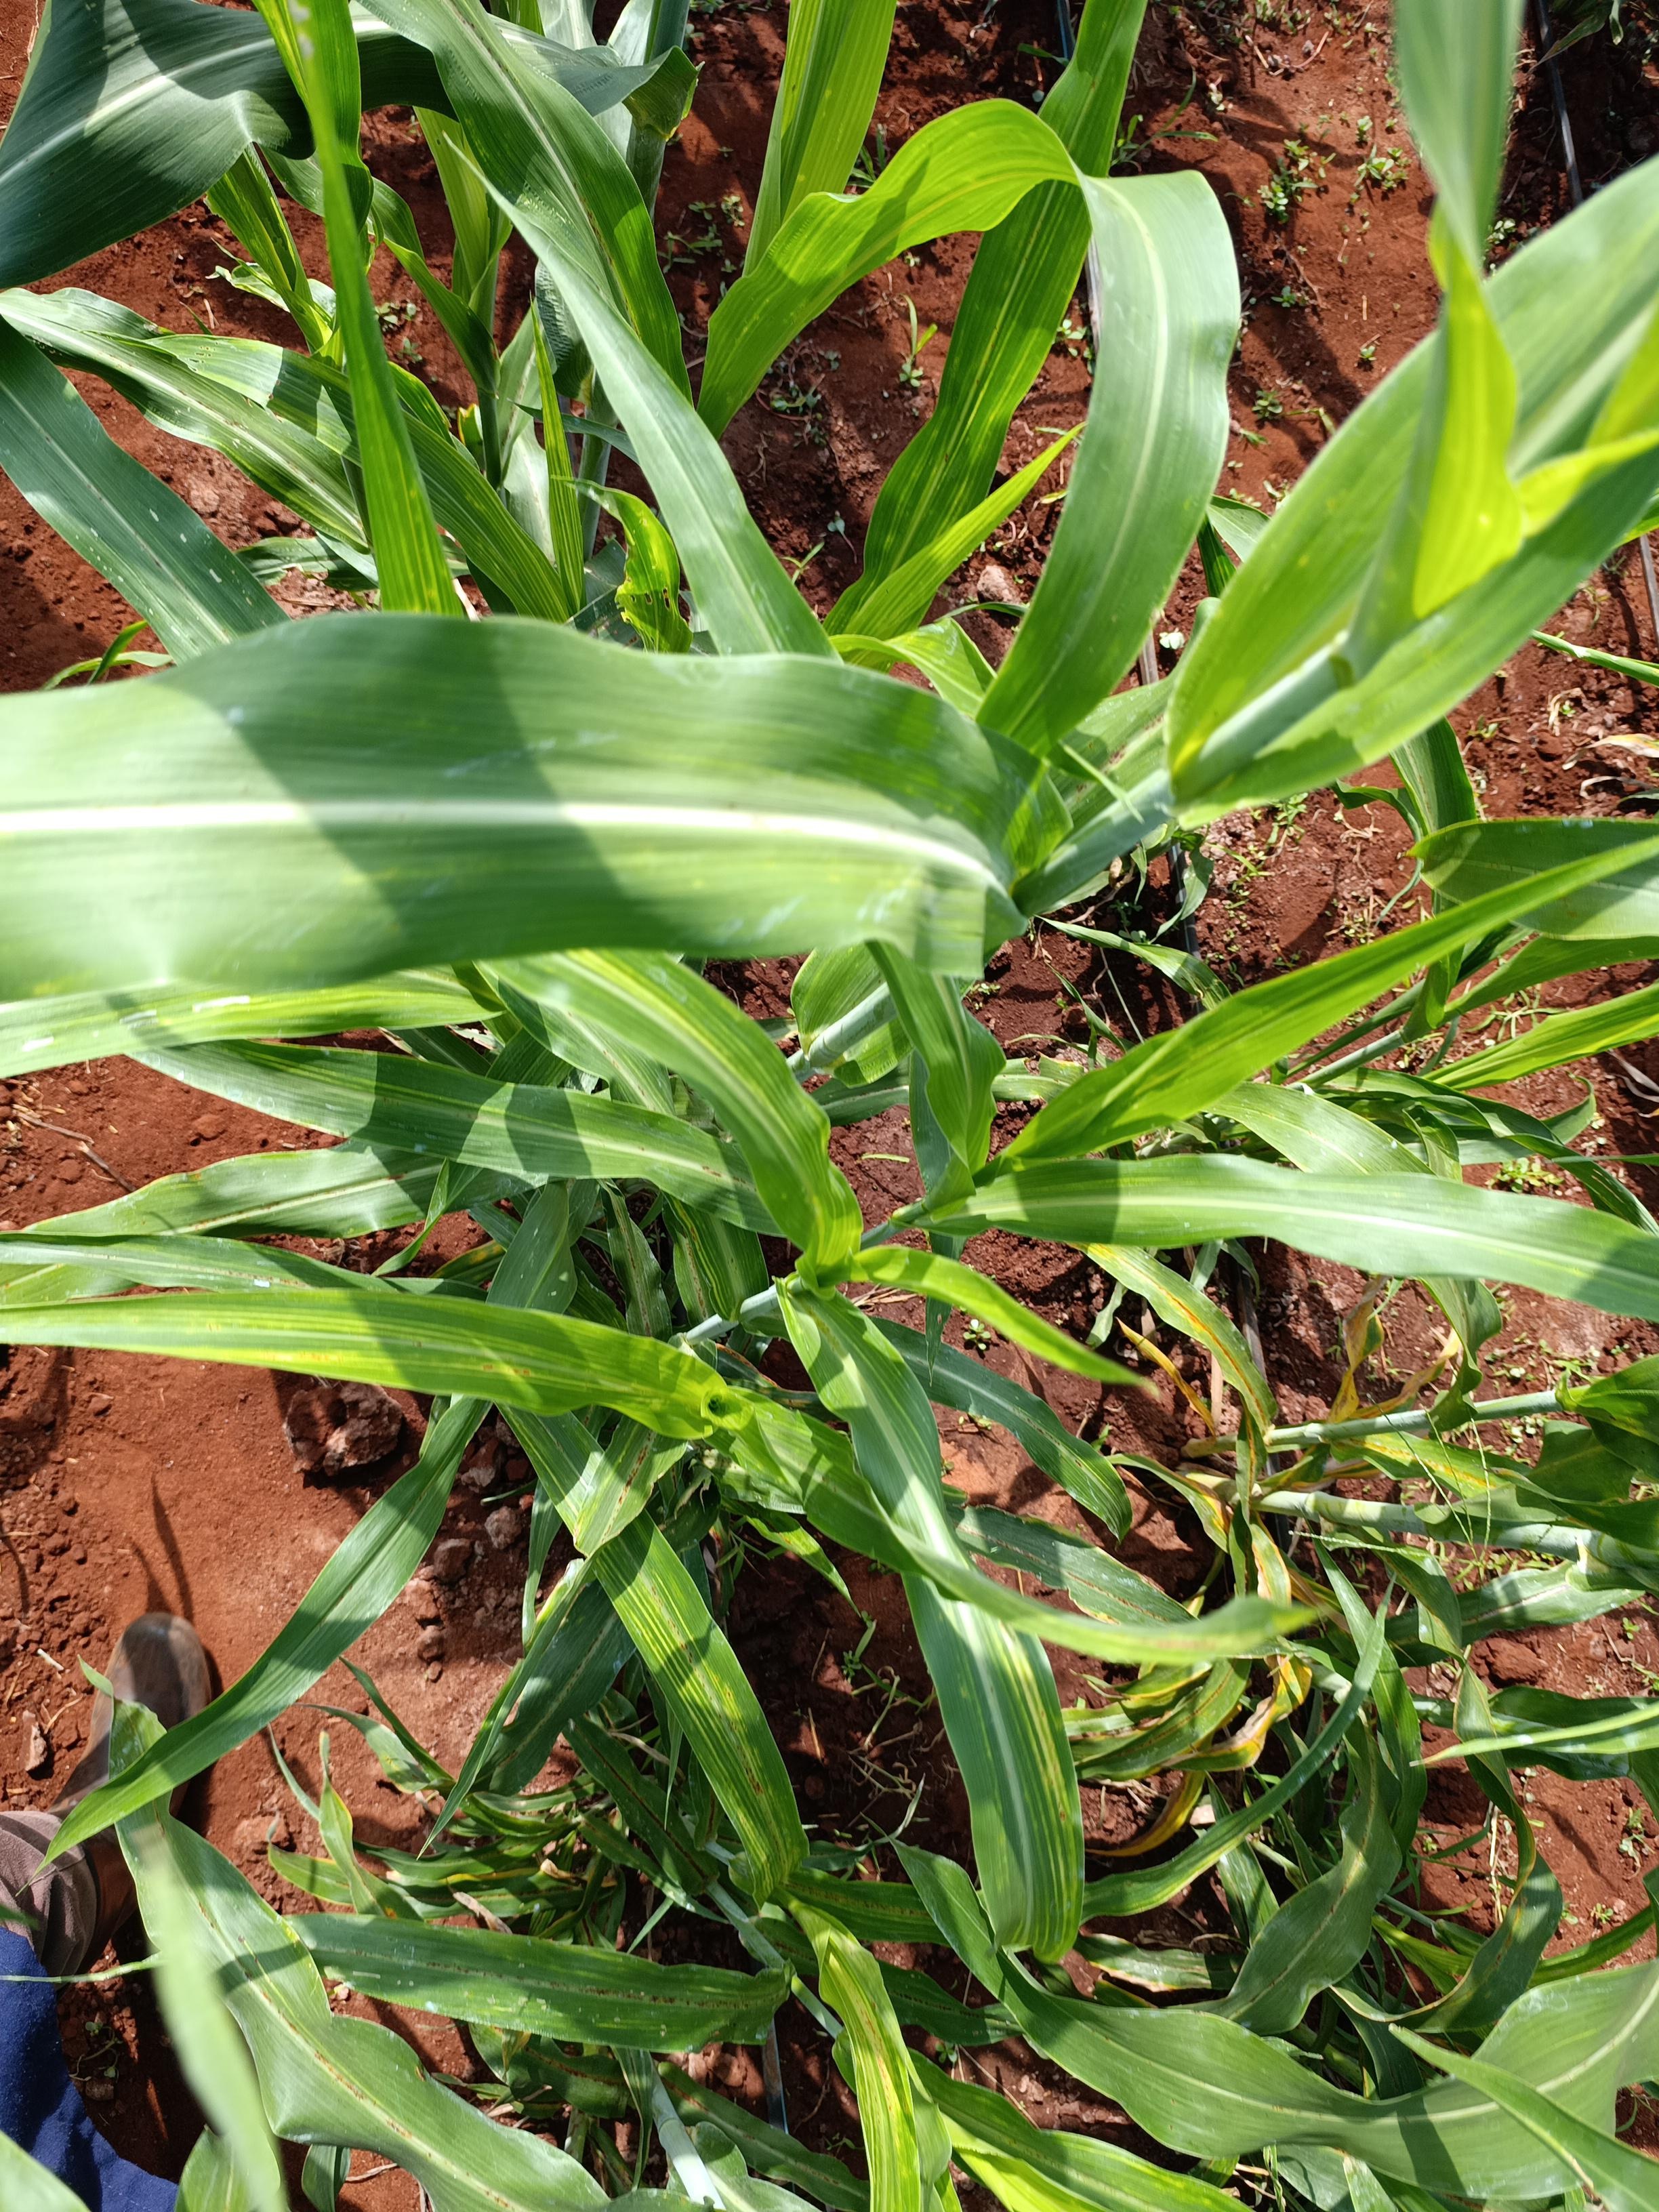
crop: sorghum
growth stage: heading tuber
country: Kenya
